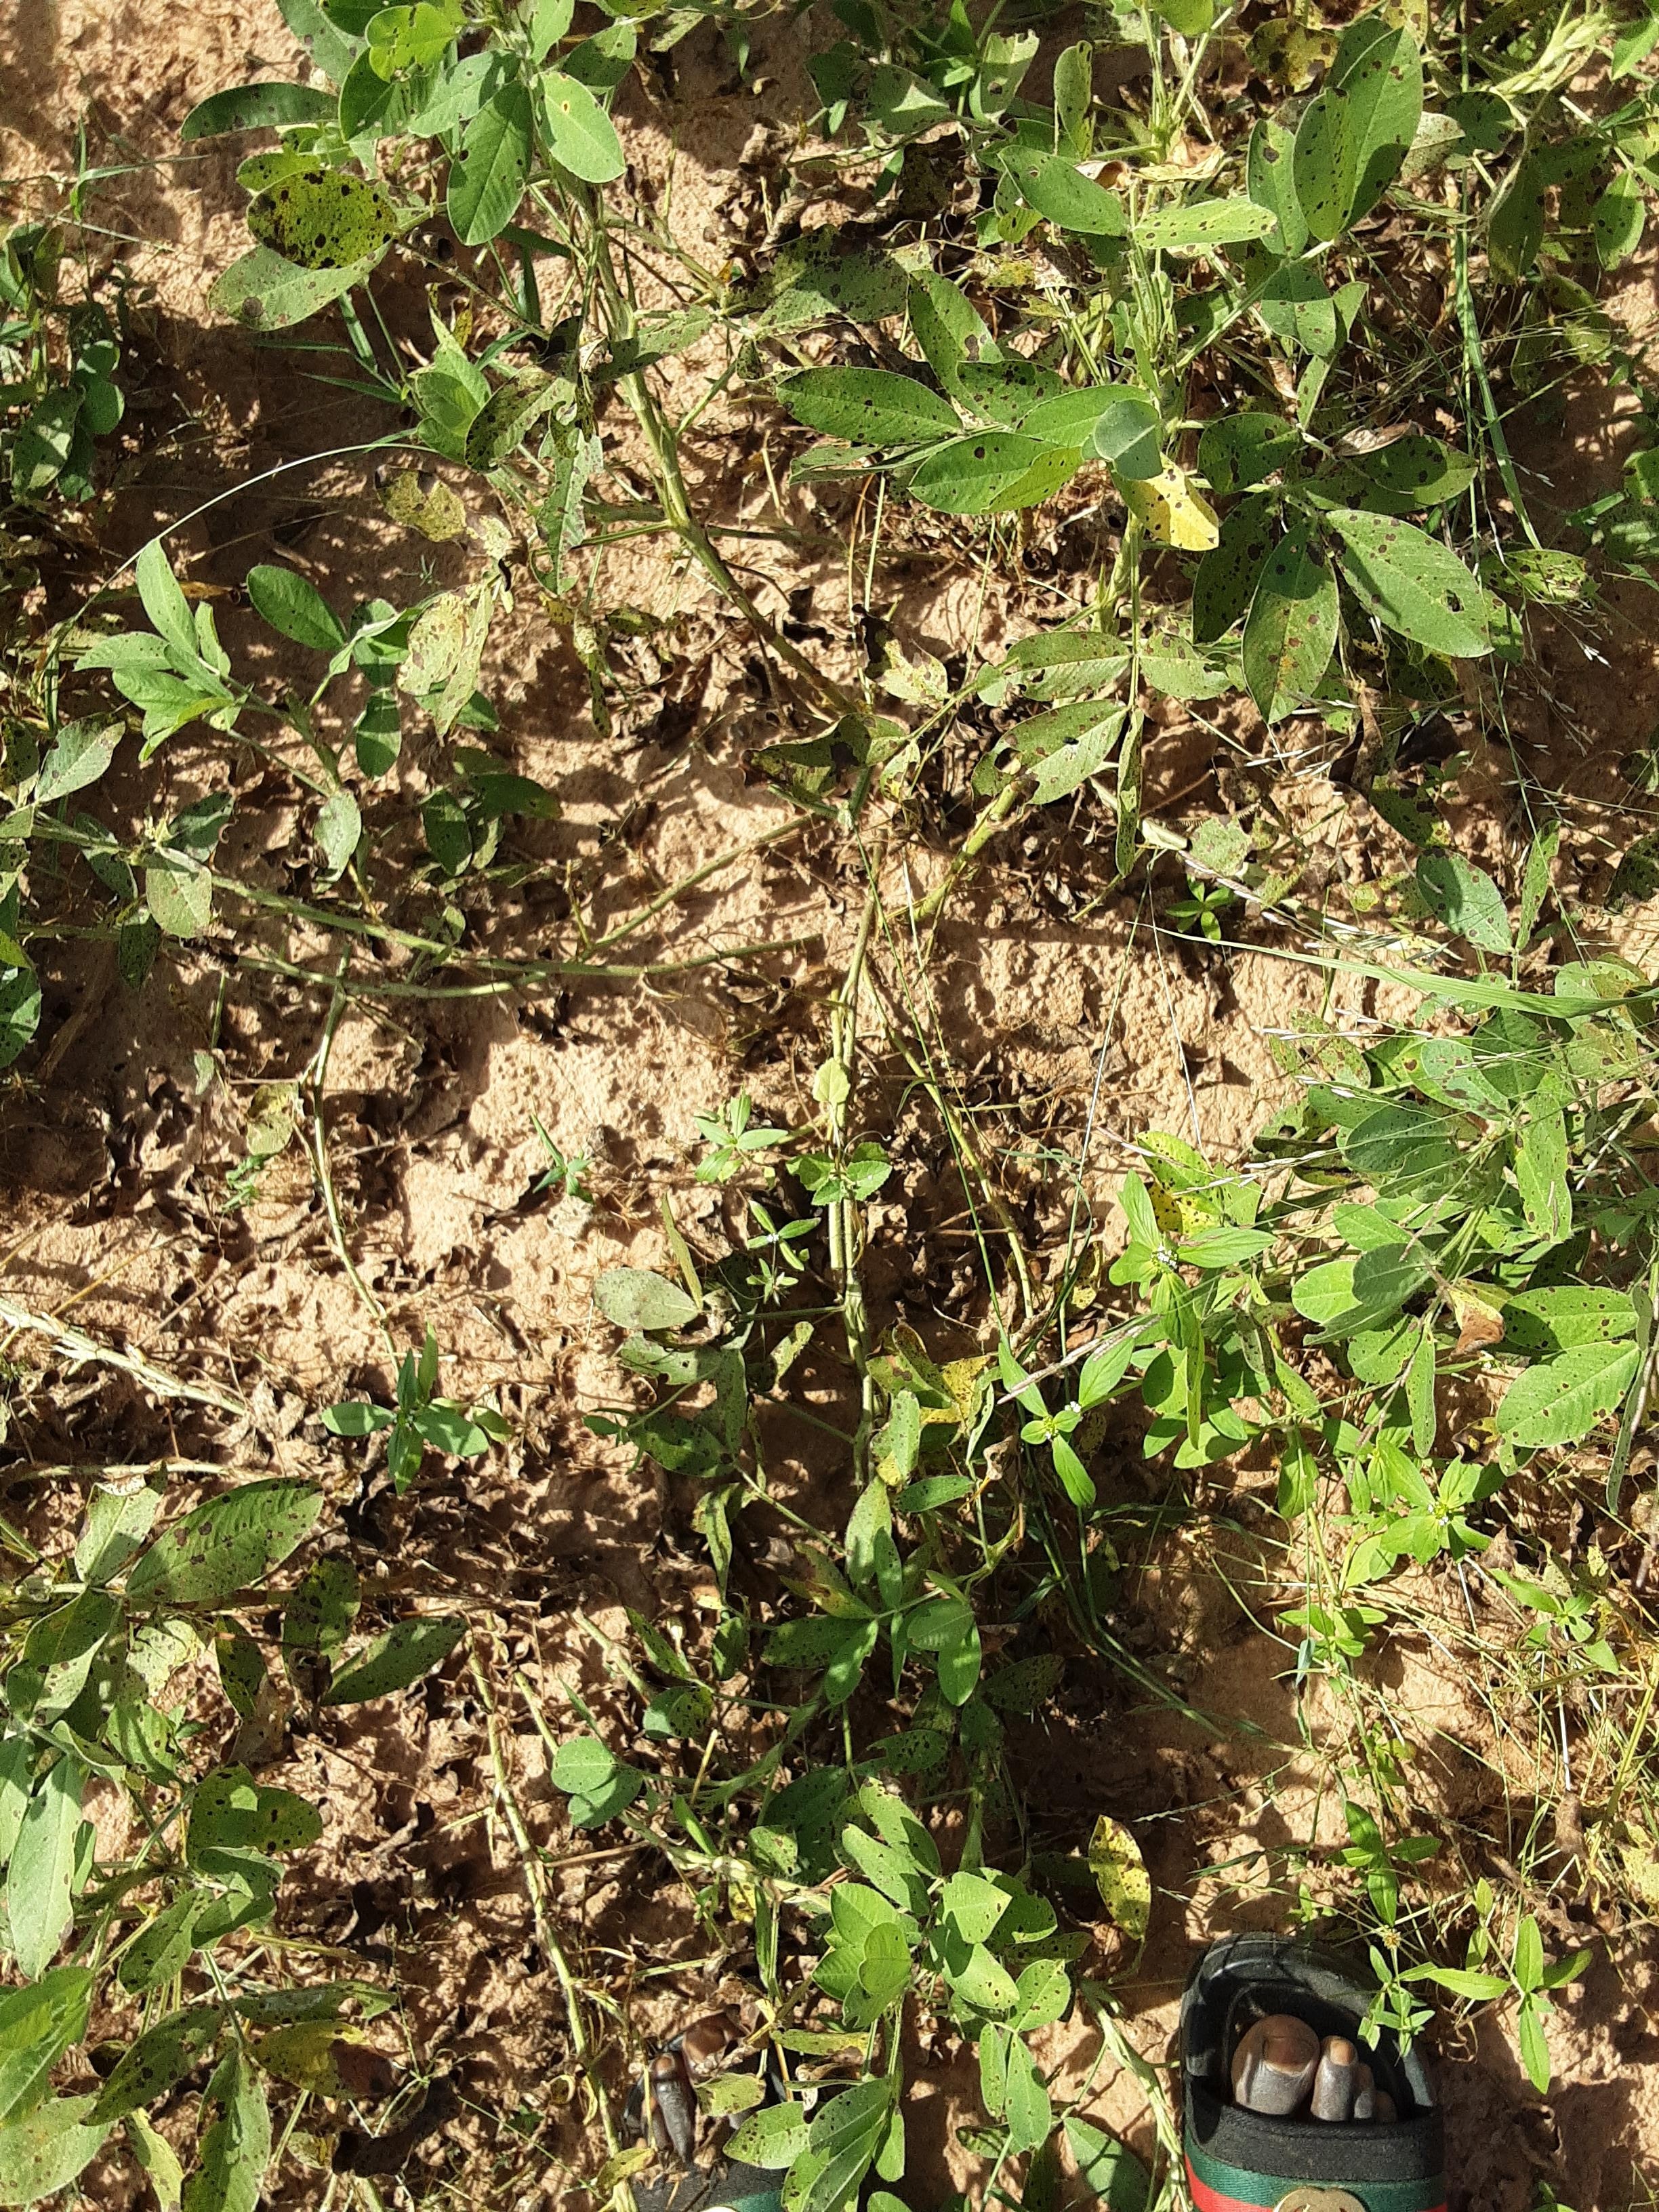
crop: groundnut
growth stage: flowering
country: Senegal
